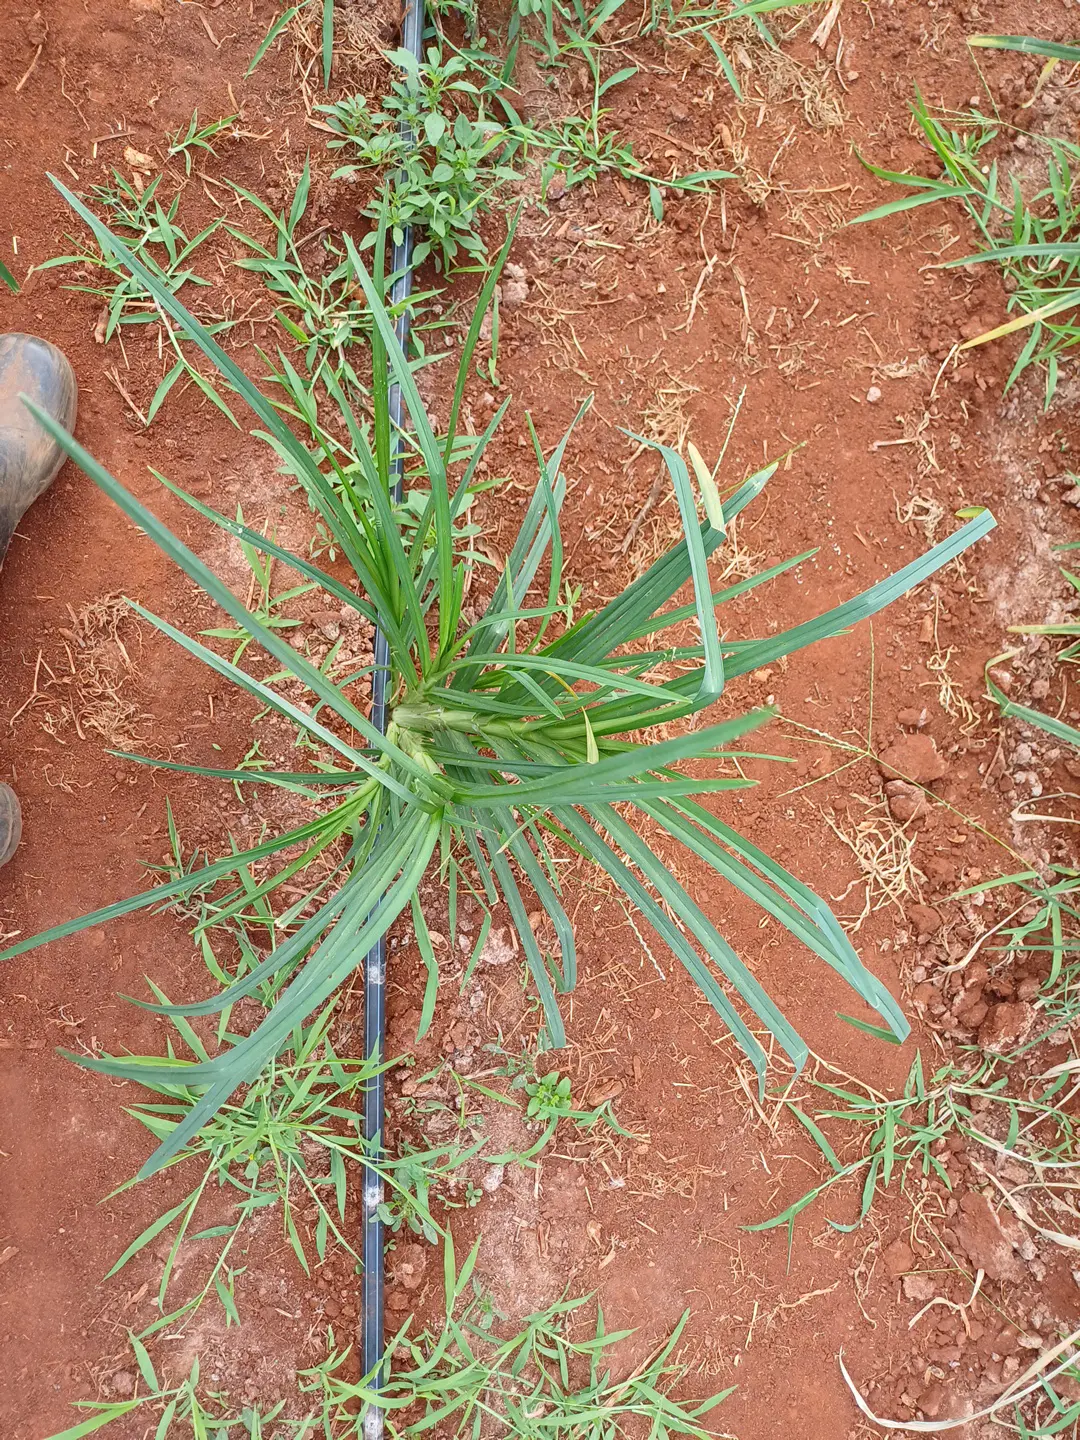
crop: finger millet
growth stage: flowering
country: Kenya
